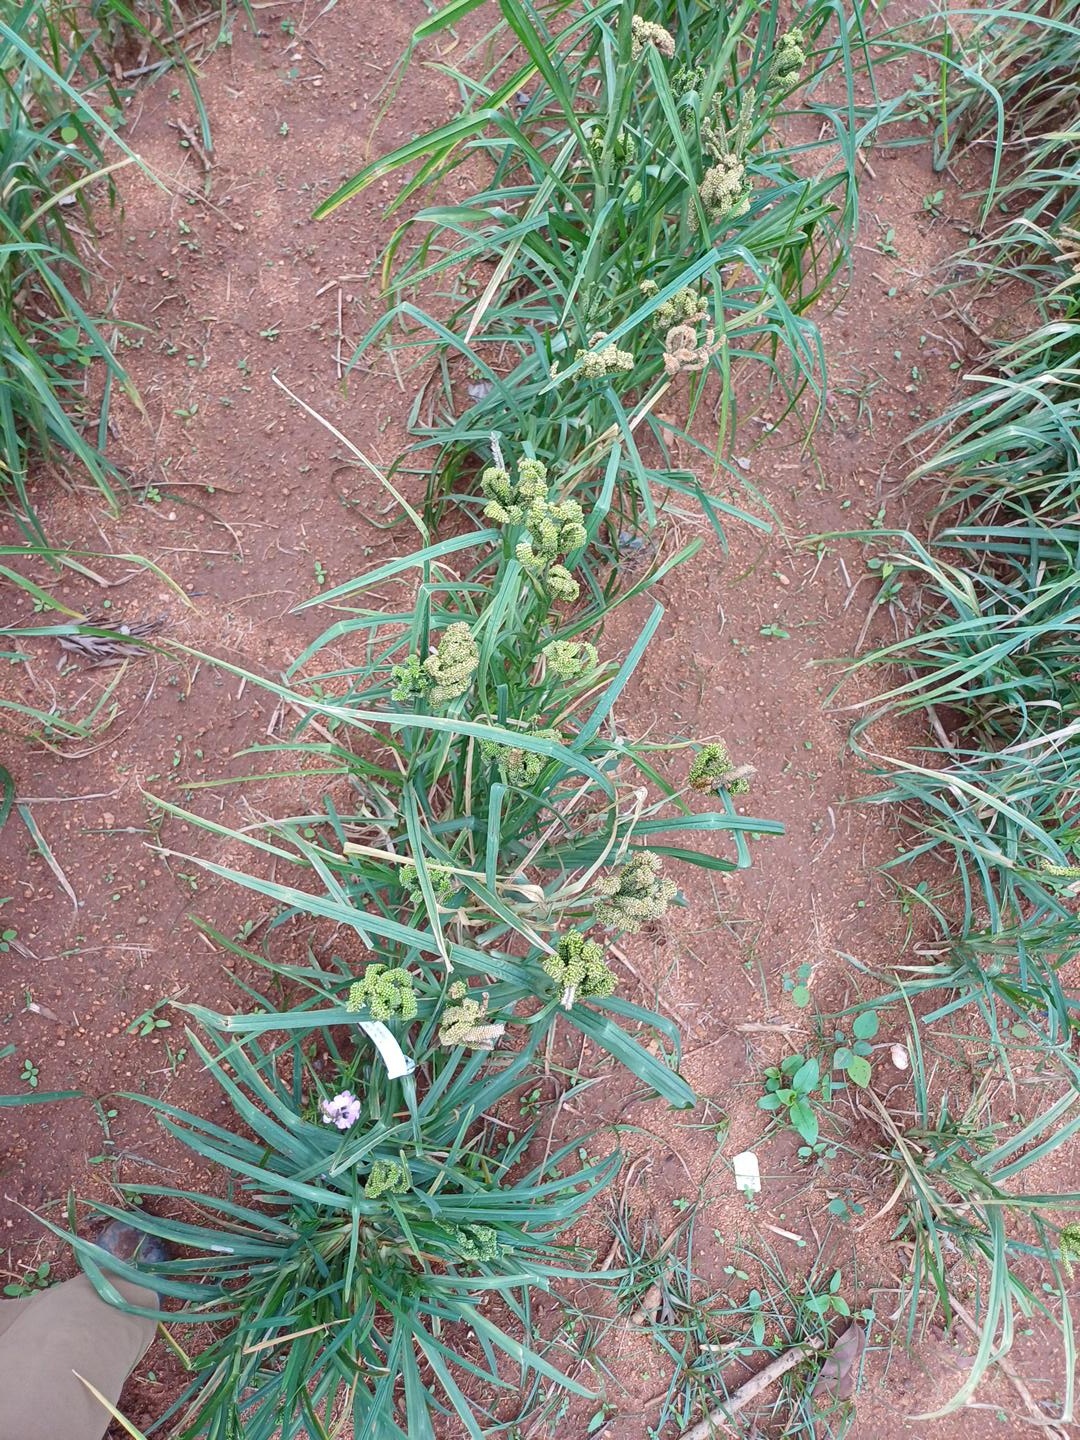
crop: finger millet
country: Kenya
